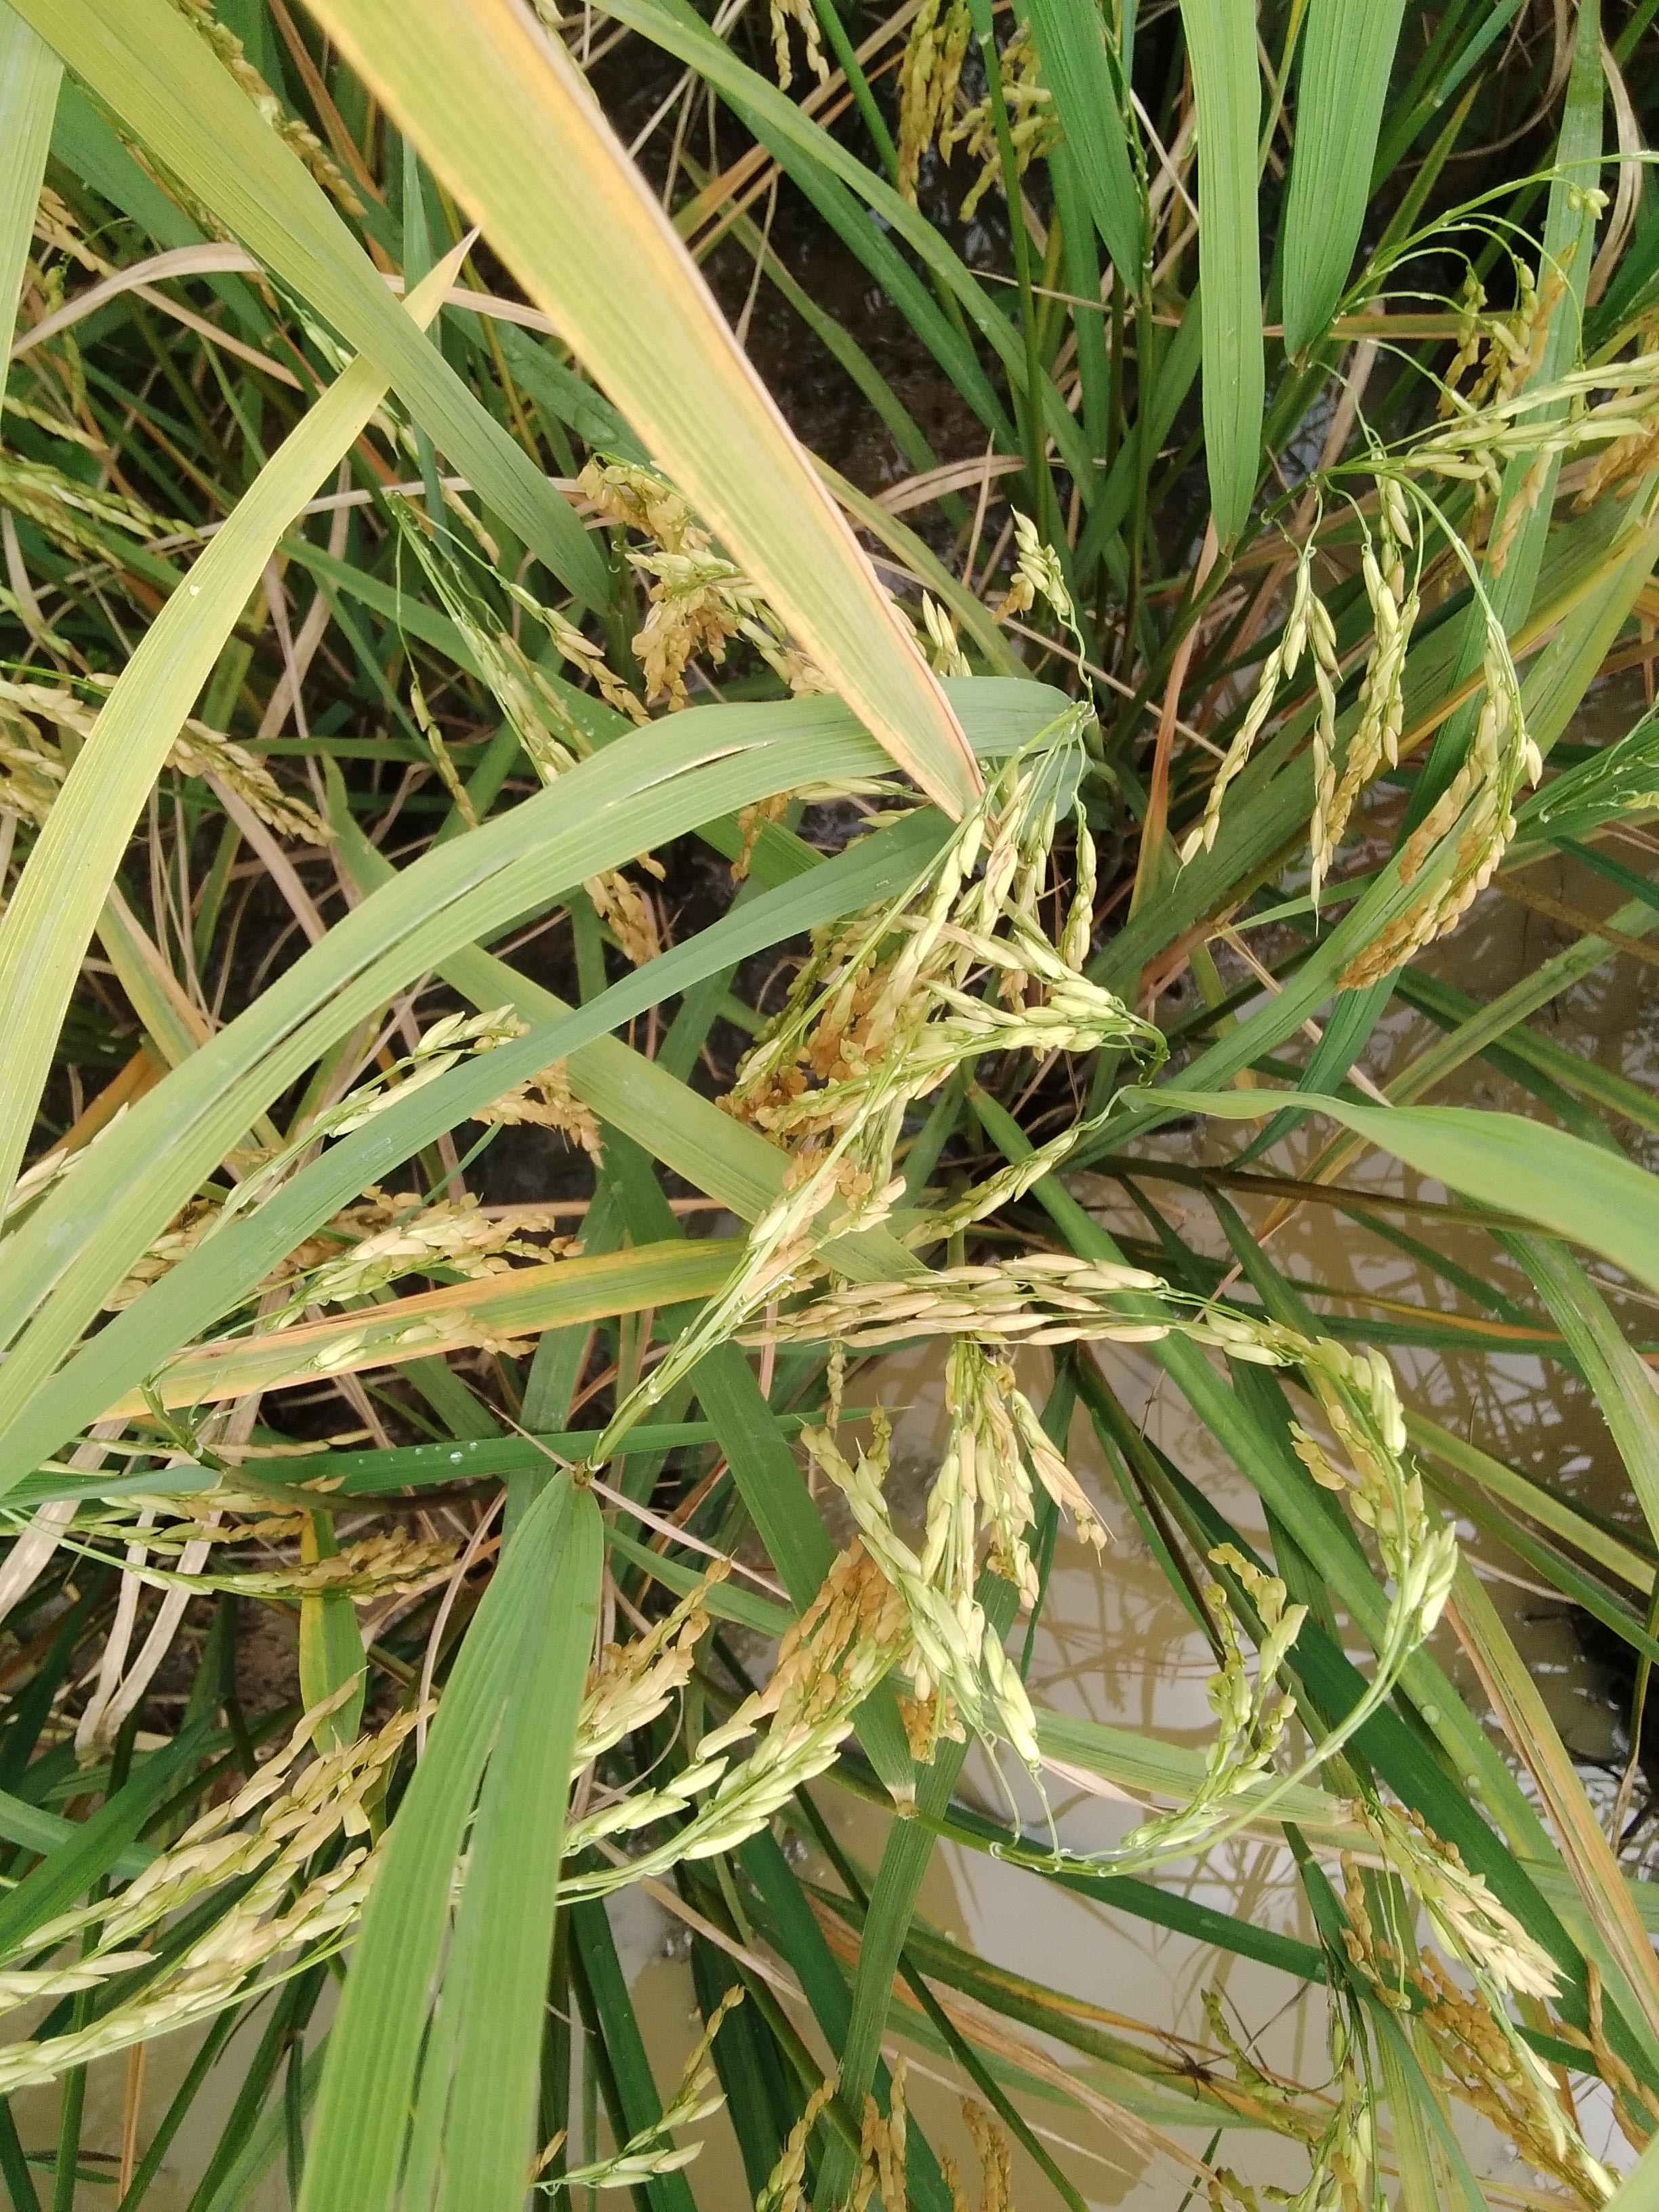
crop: rice
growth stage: ripening
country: Nigeria
